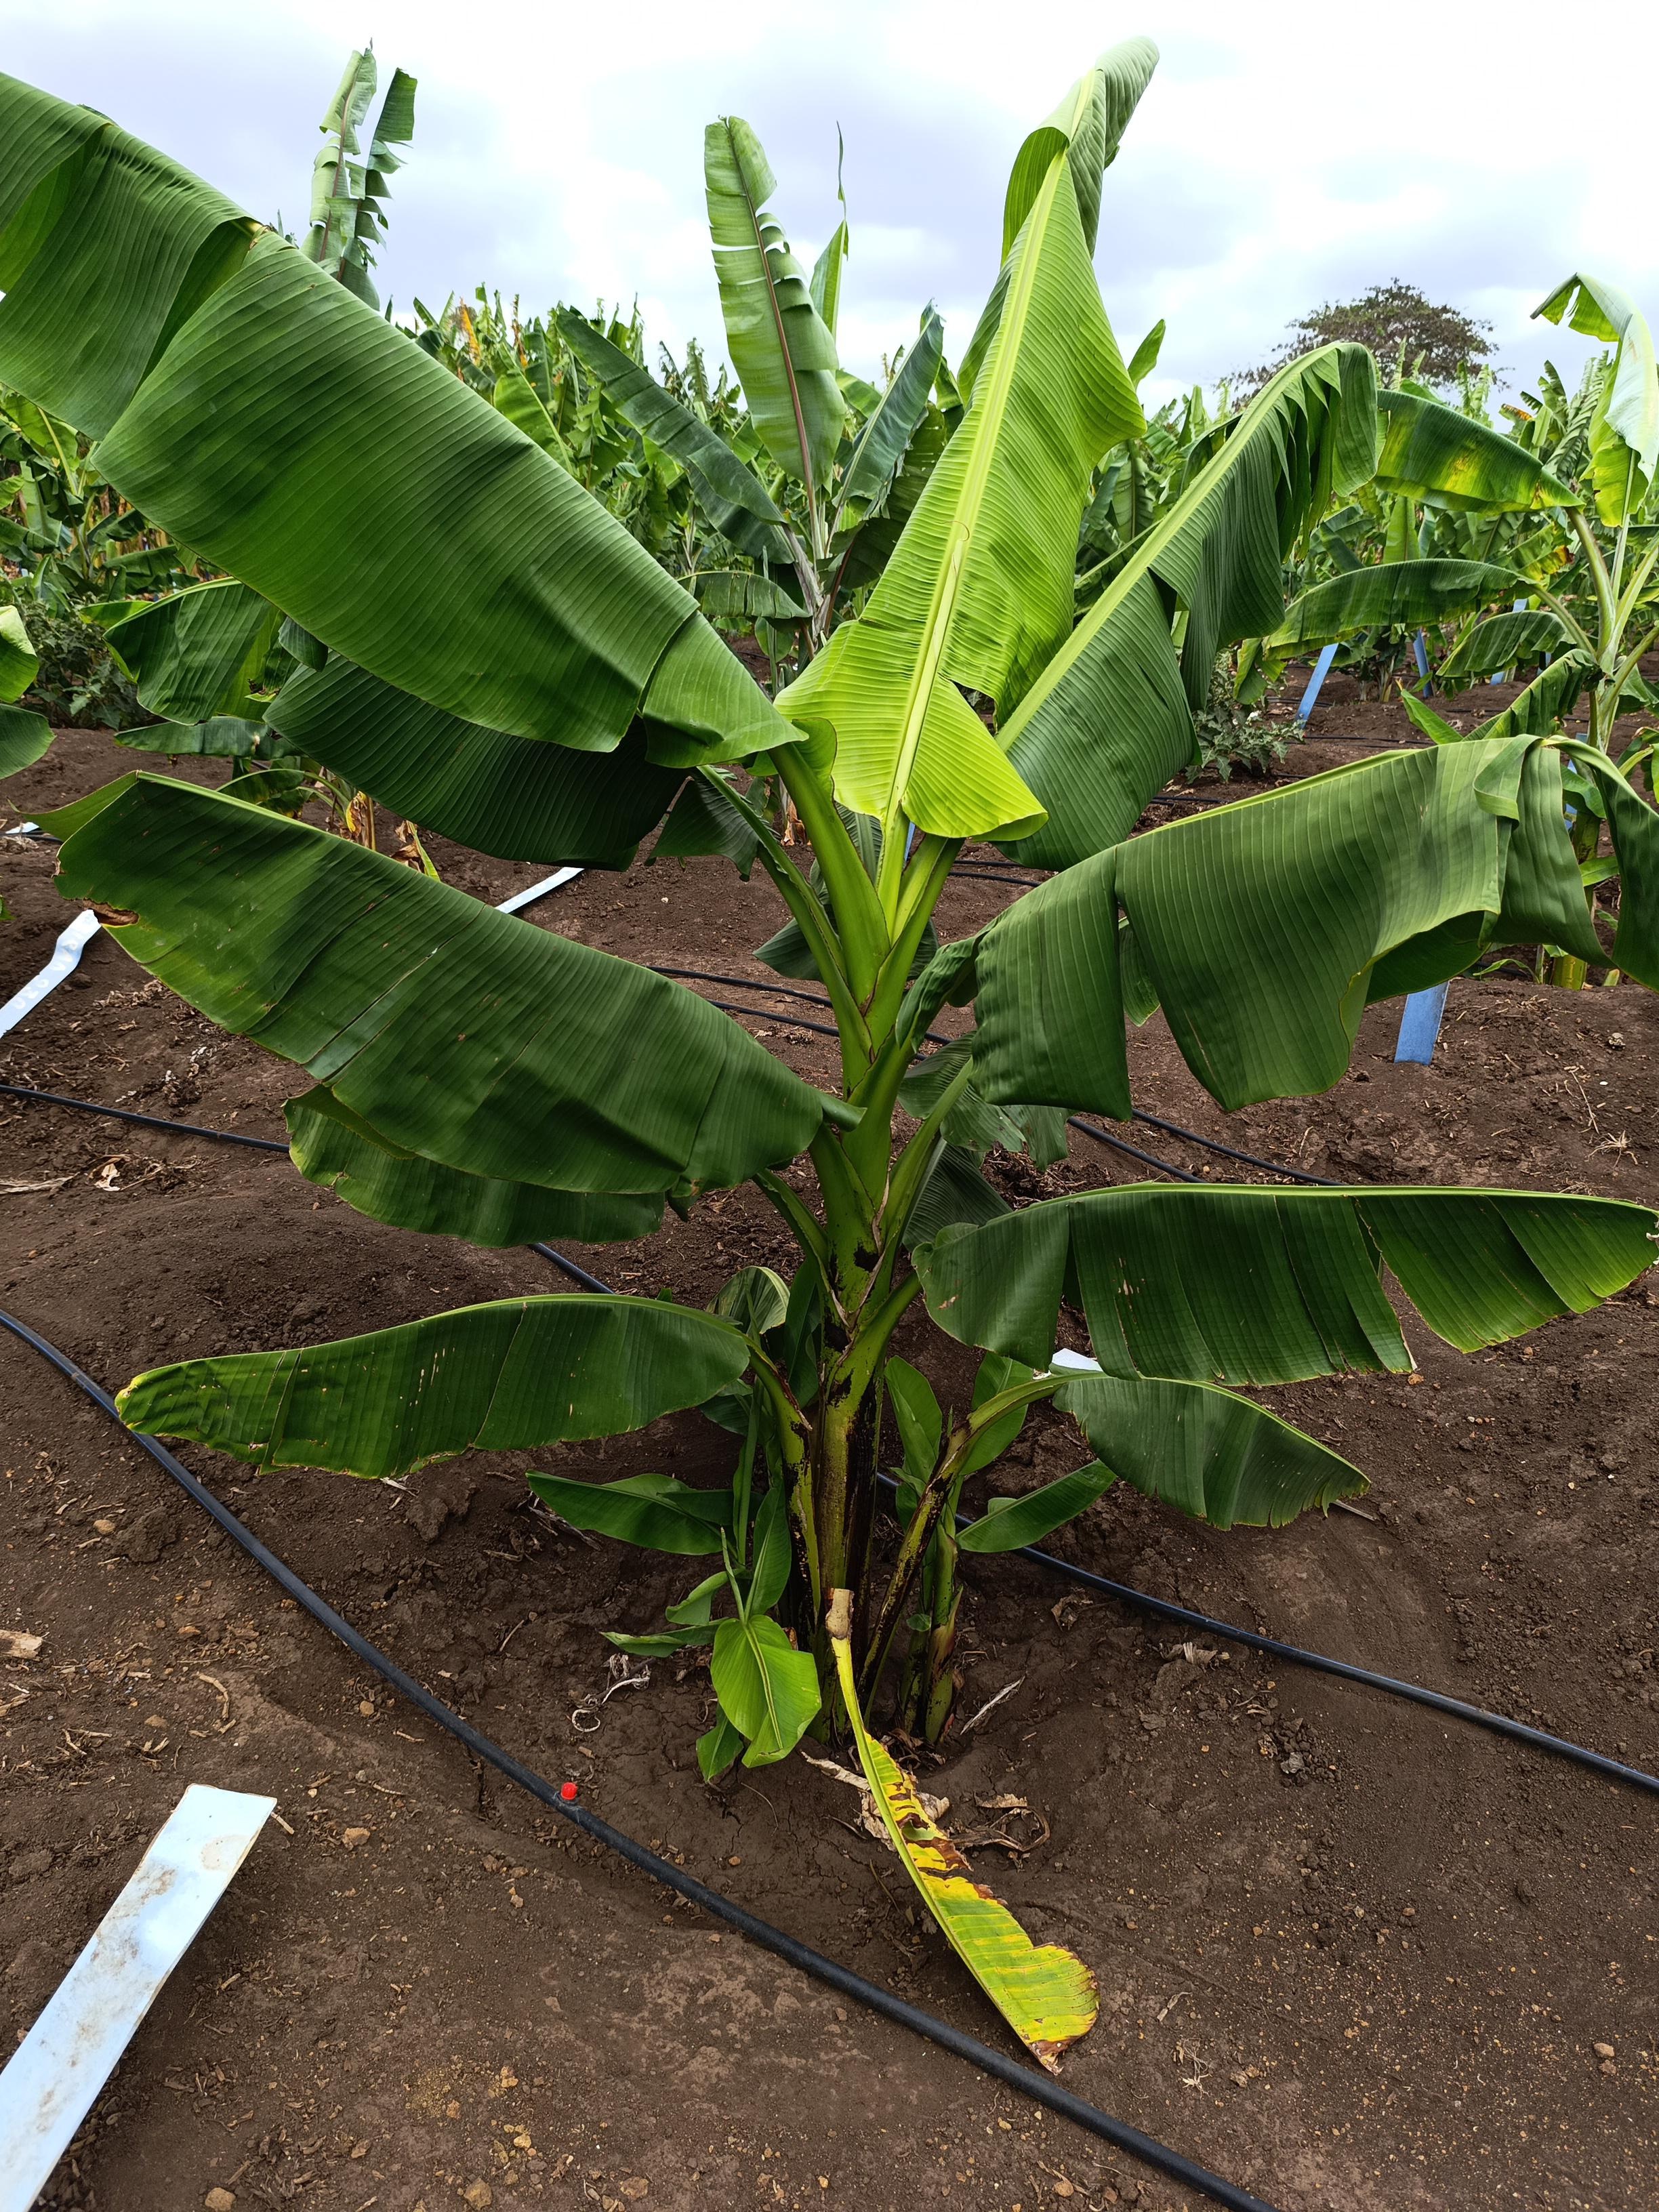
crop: banana
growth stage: vegetative
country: Tanzania
